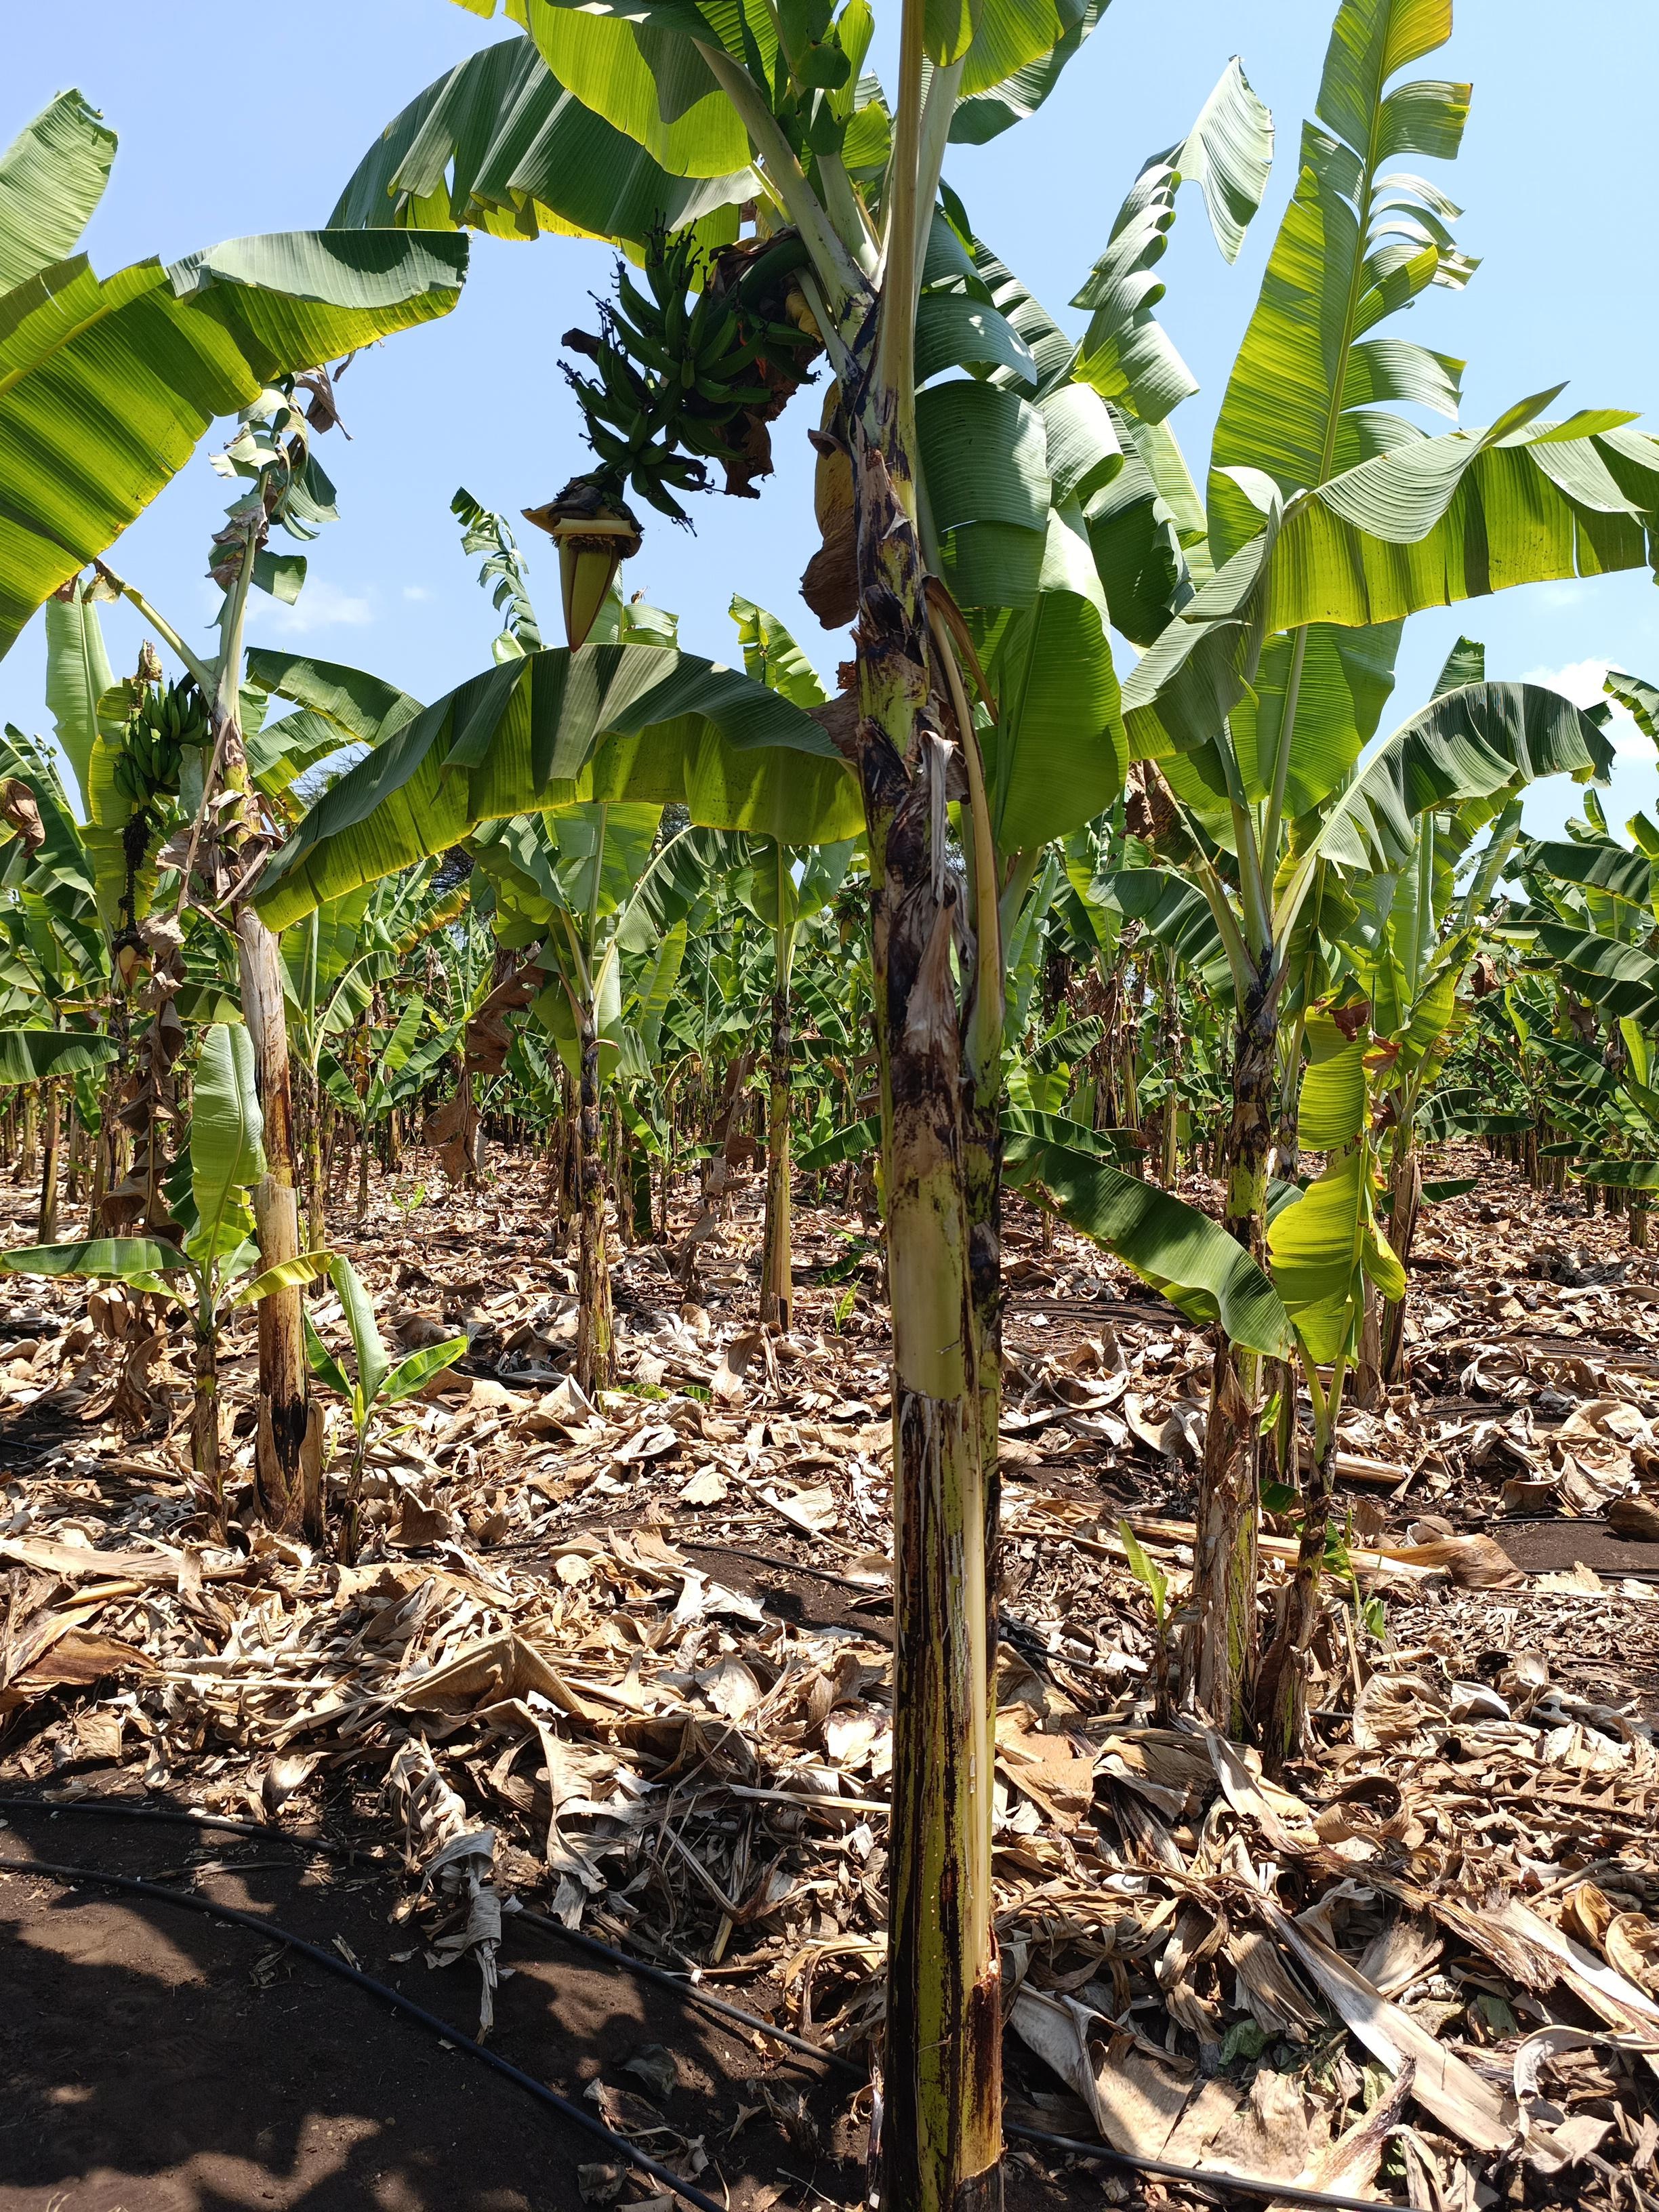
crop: banana
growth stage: development fruit
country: Tanzania
